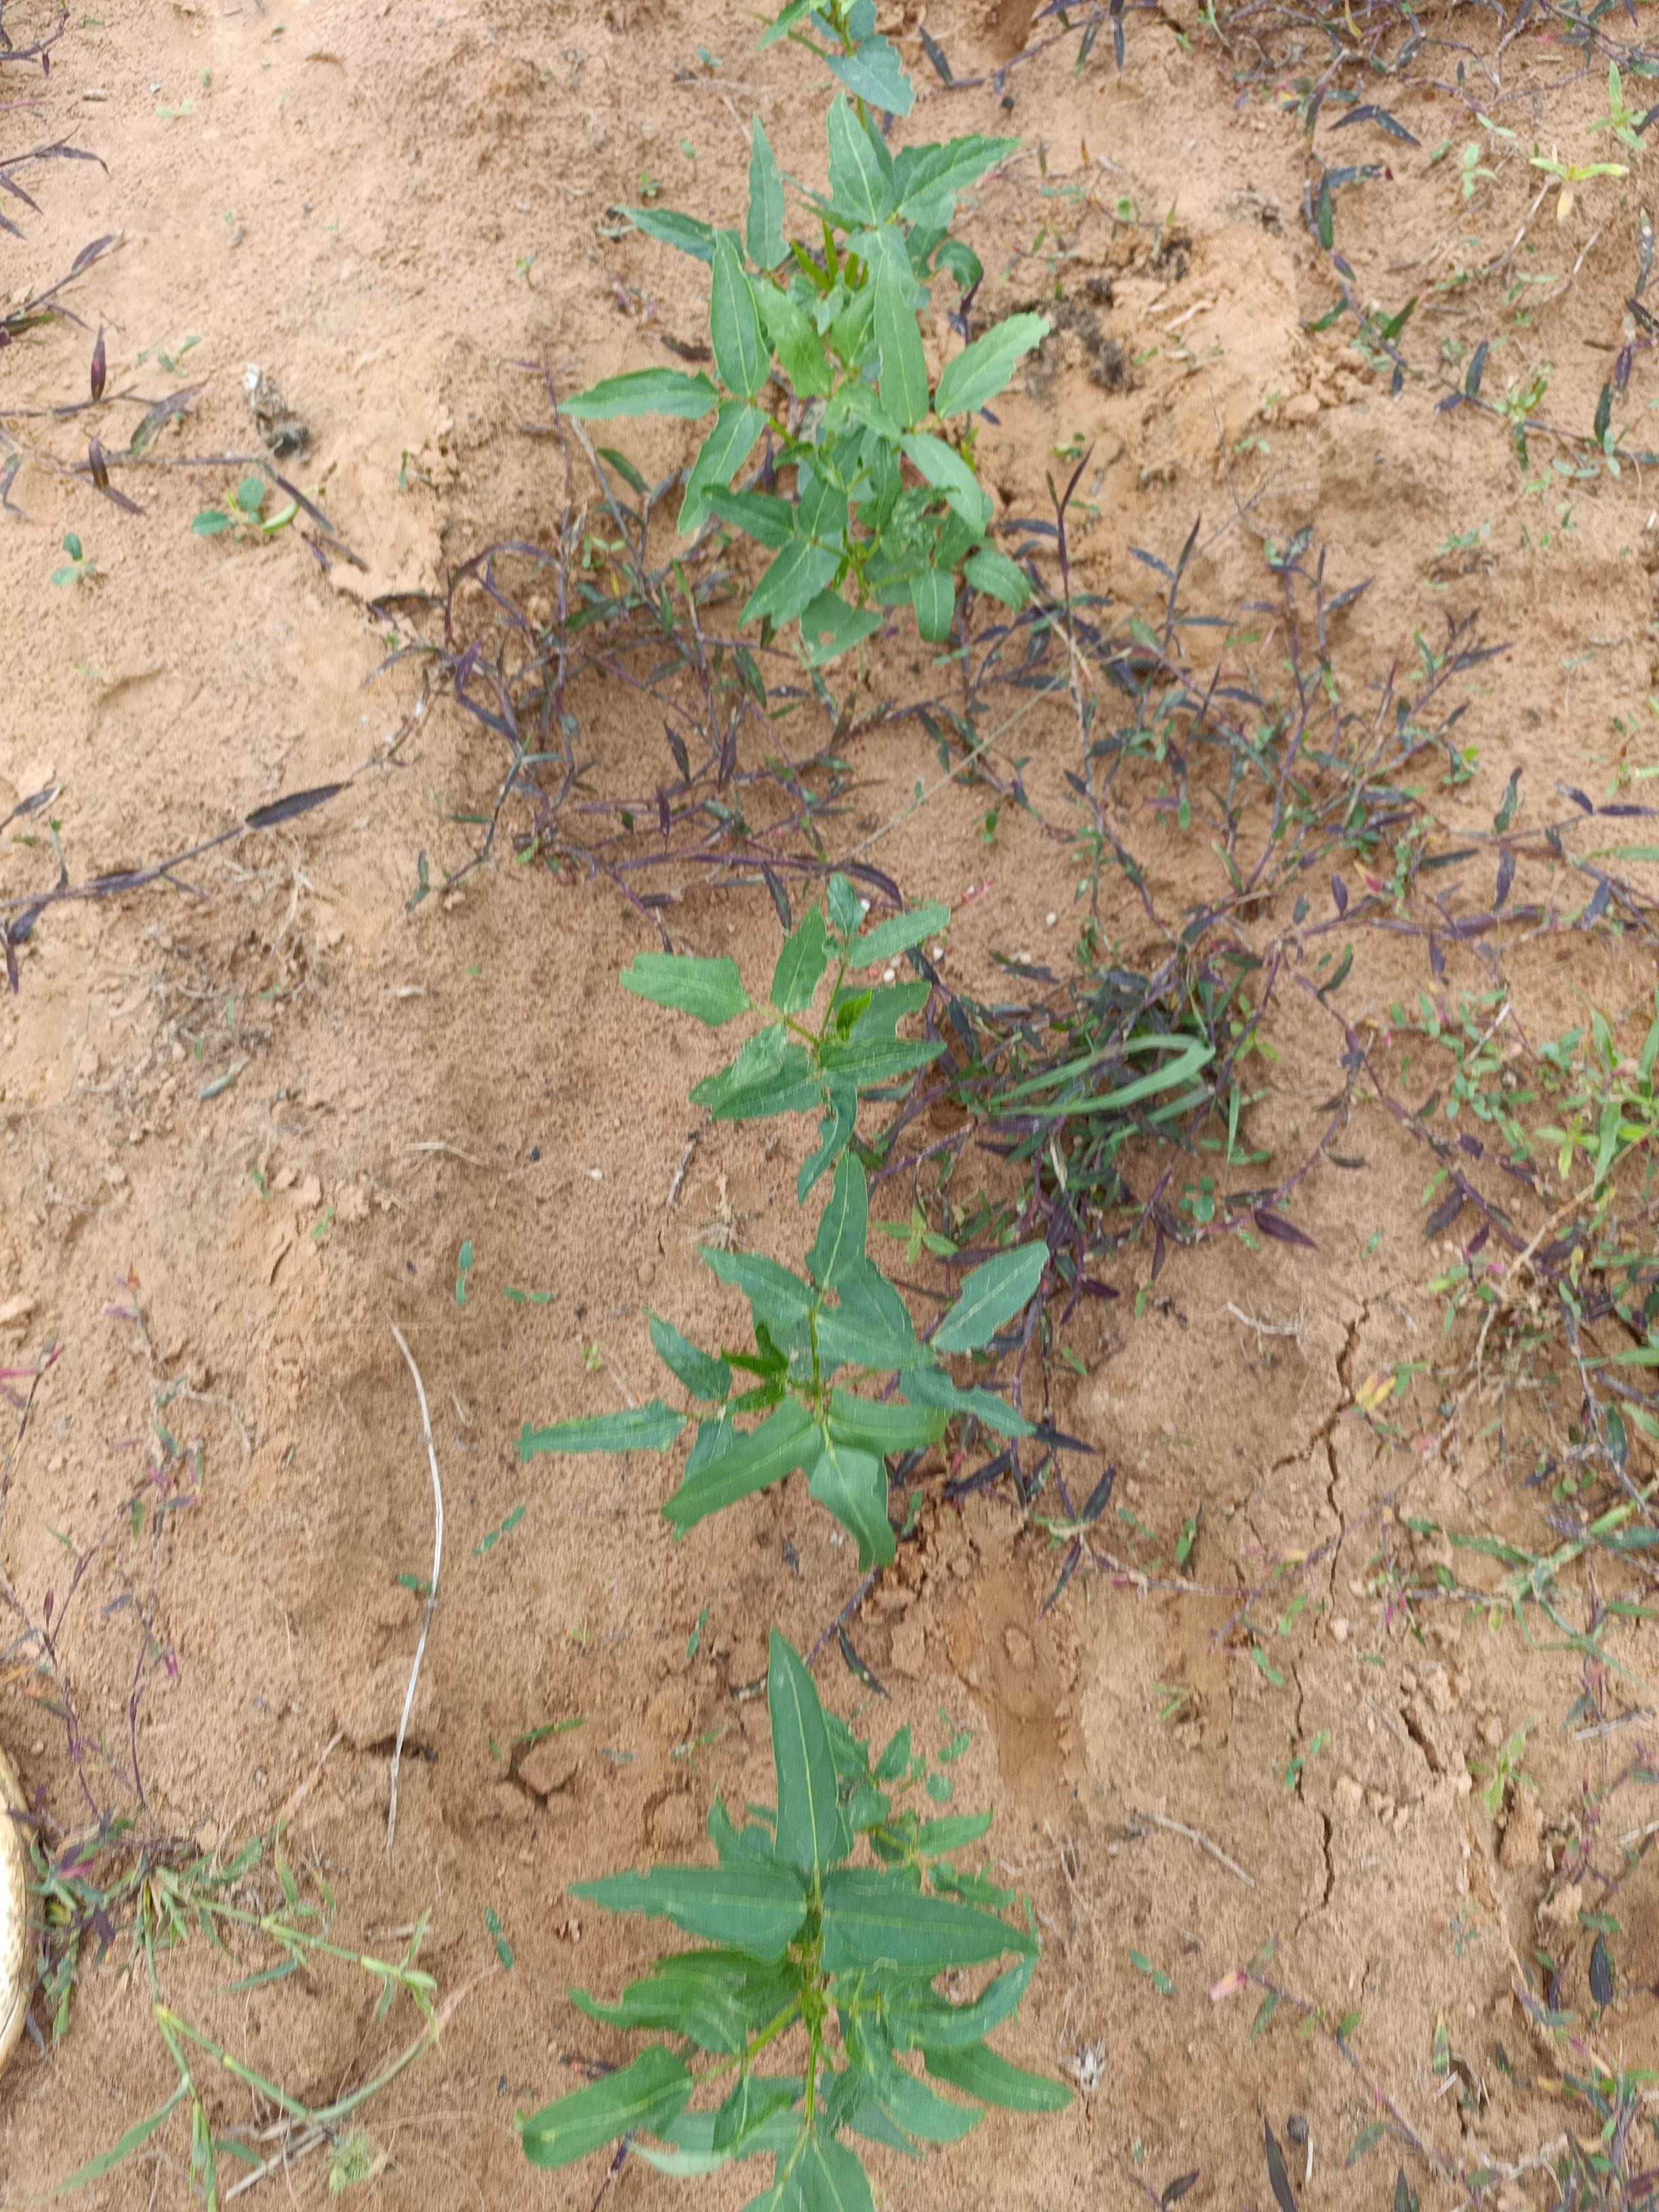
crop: cowpea
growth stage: emergence
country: Nigeria
